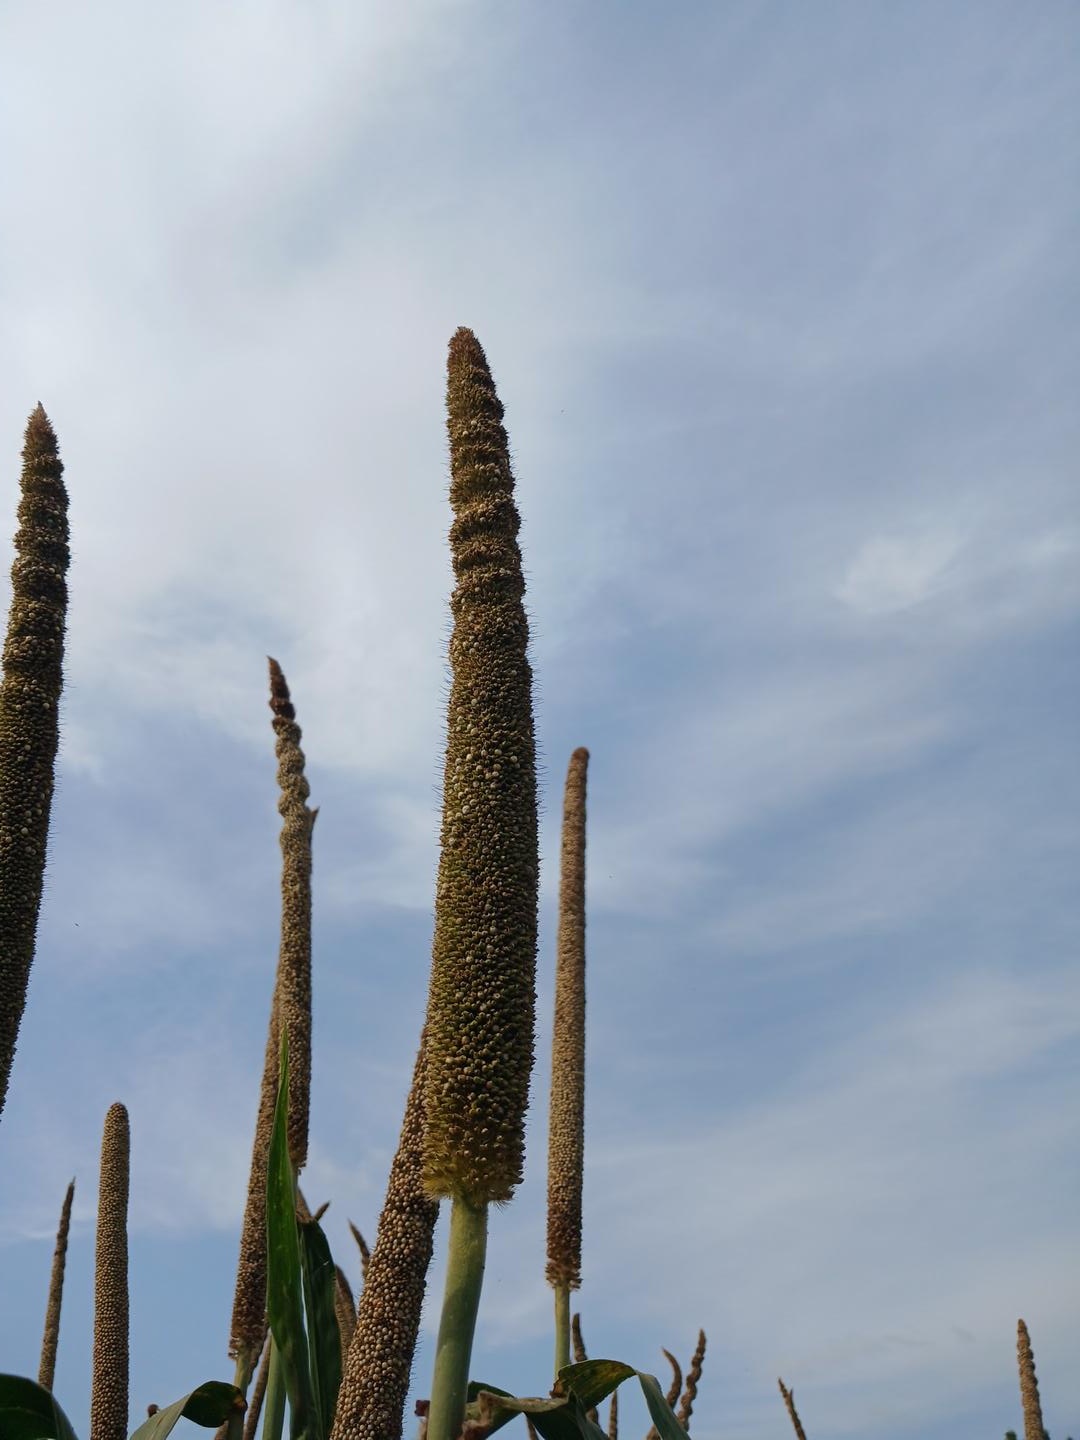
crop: pearl millet
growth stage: maturity
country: Senegal
